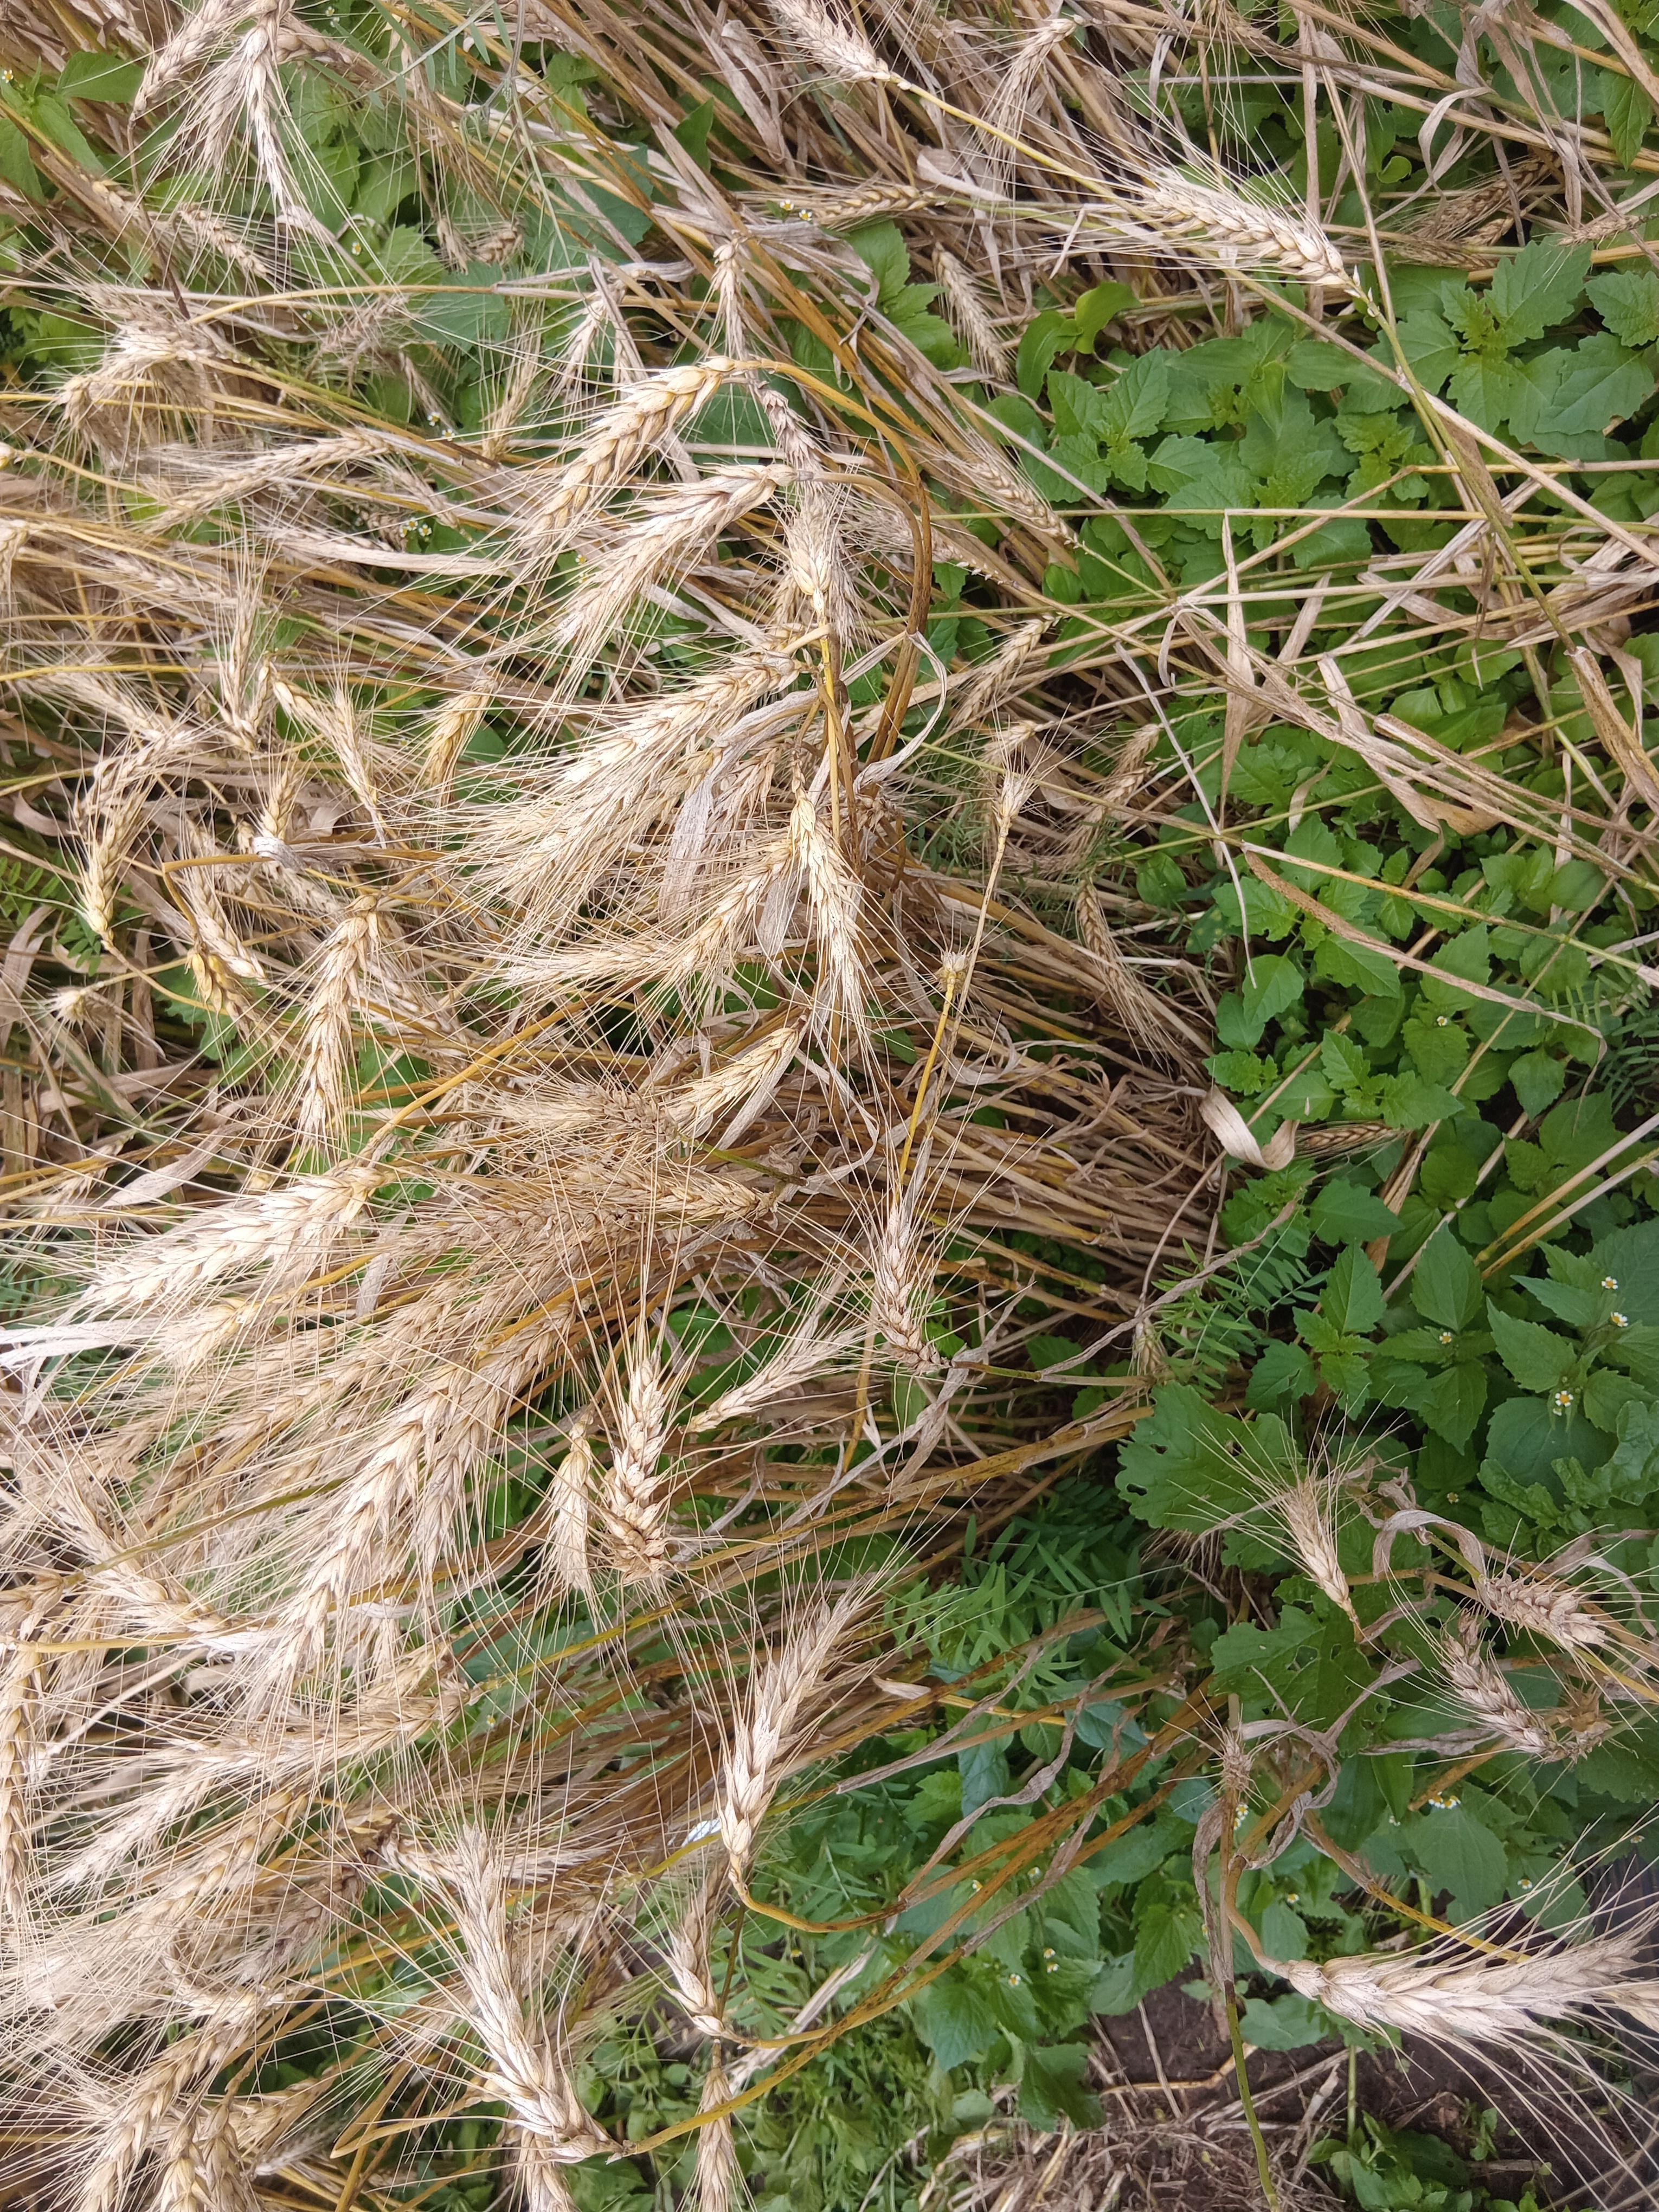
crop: wheat
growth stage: maturity
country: Kenya
